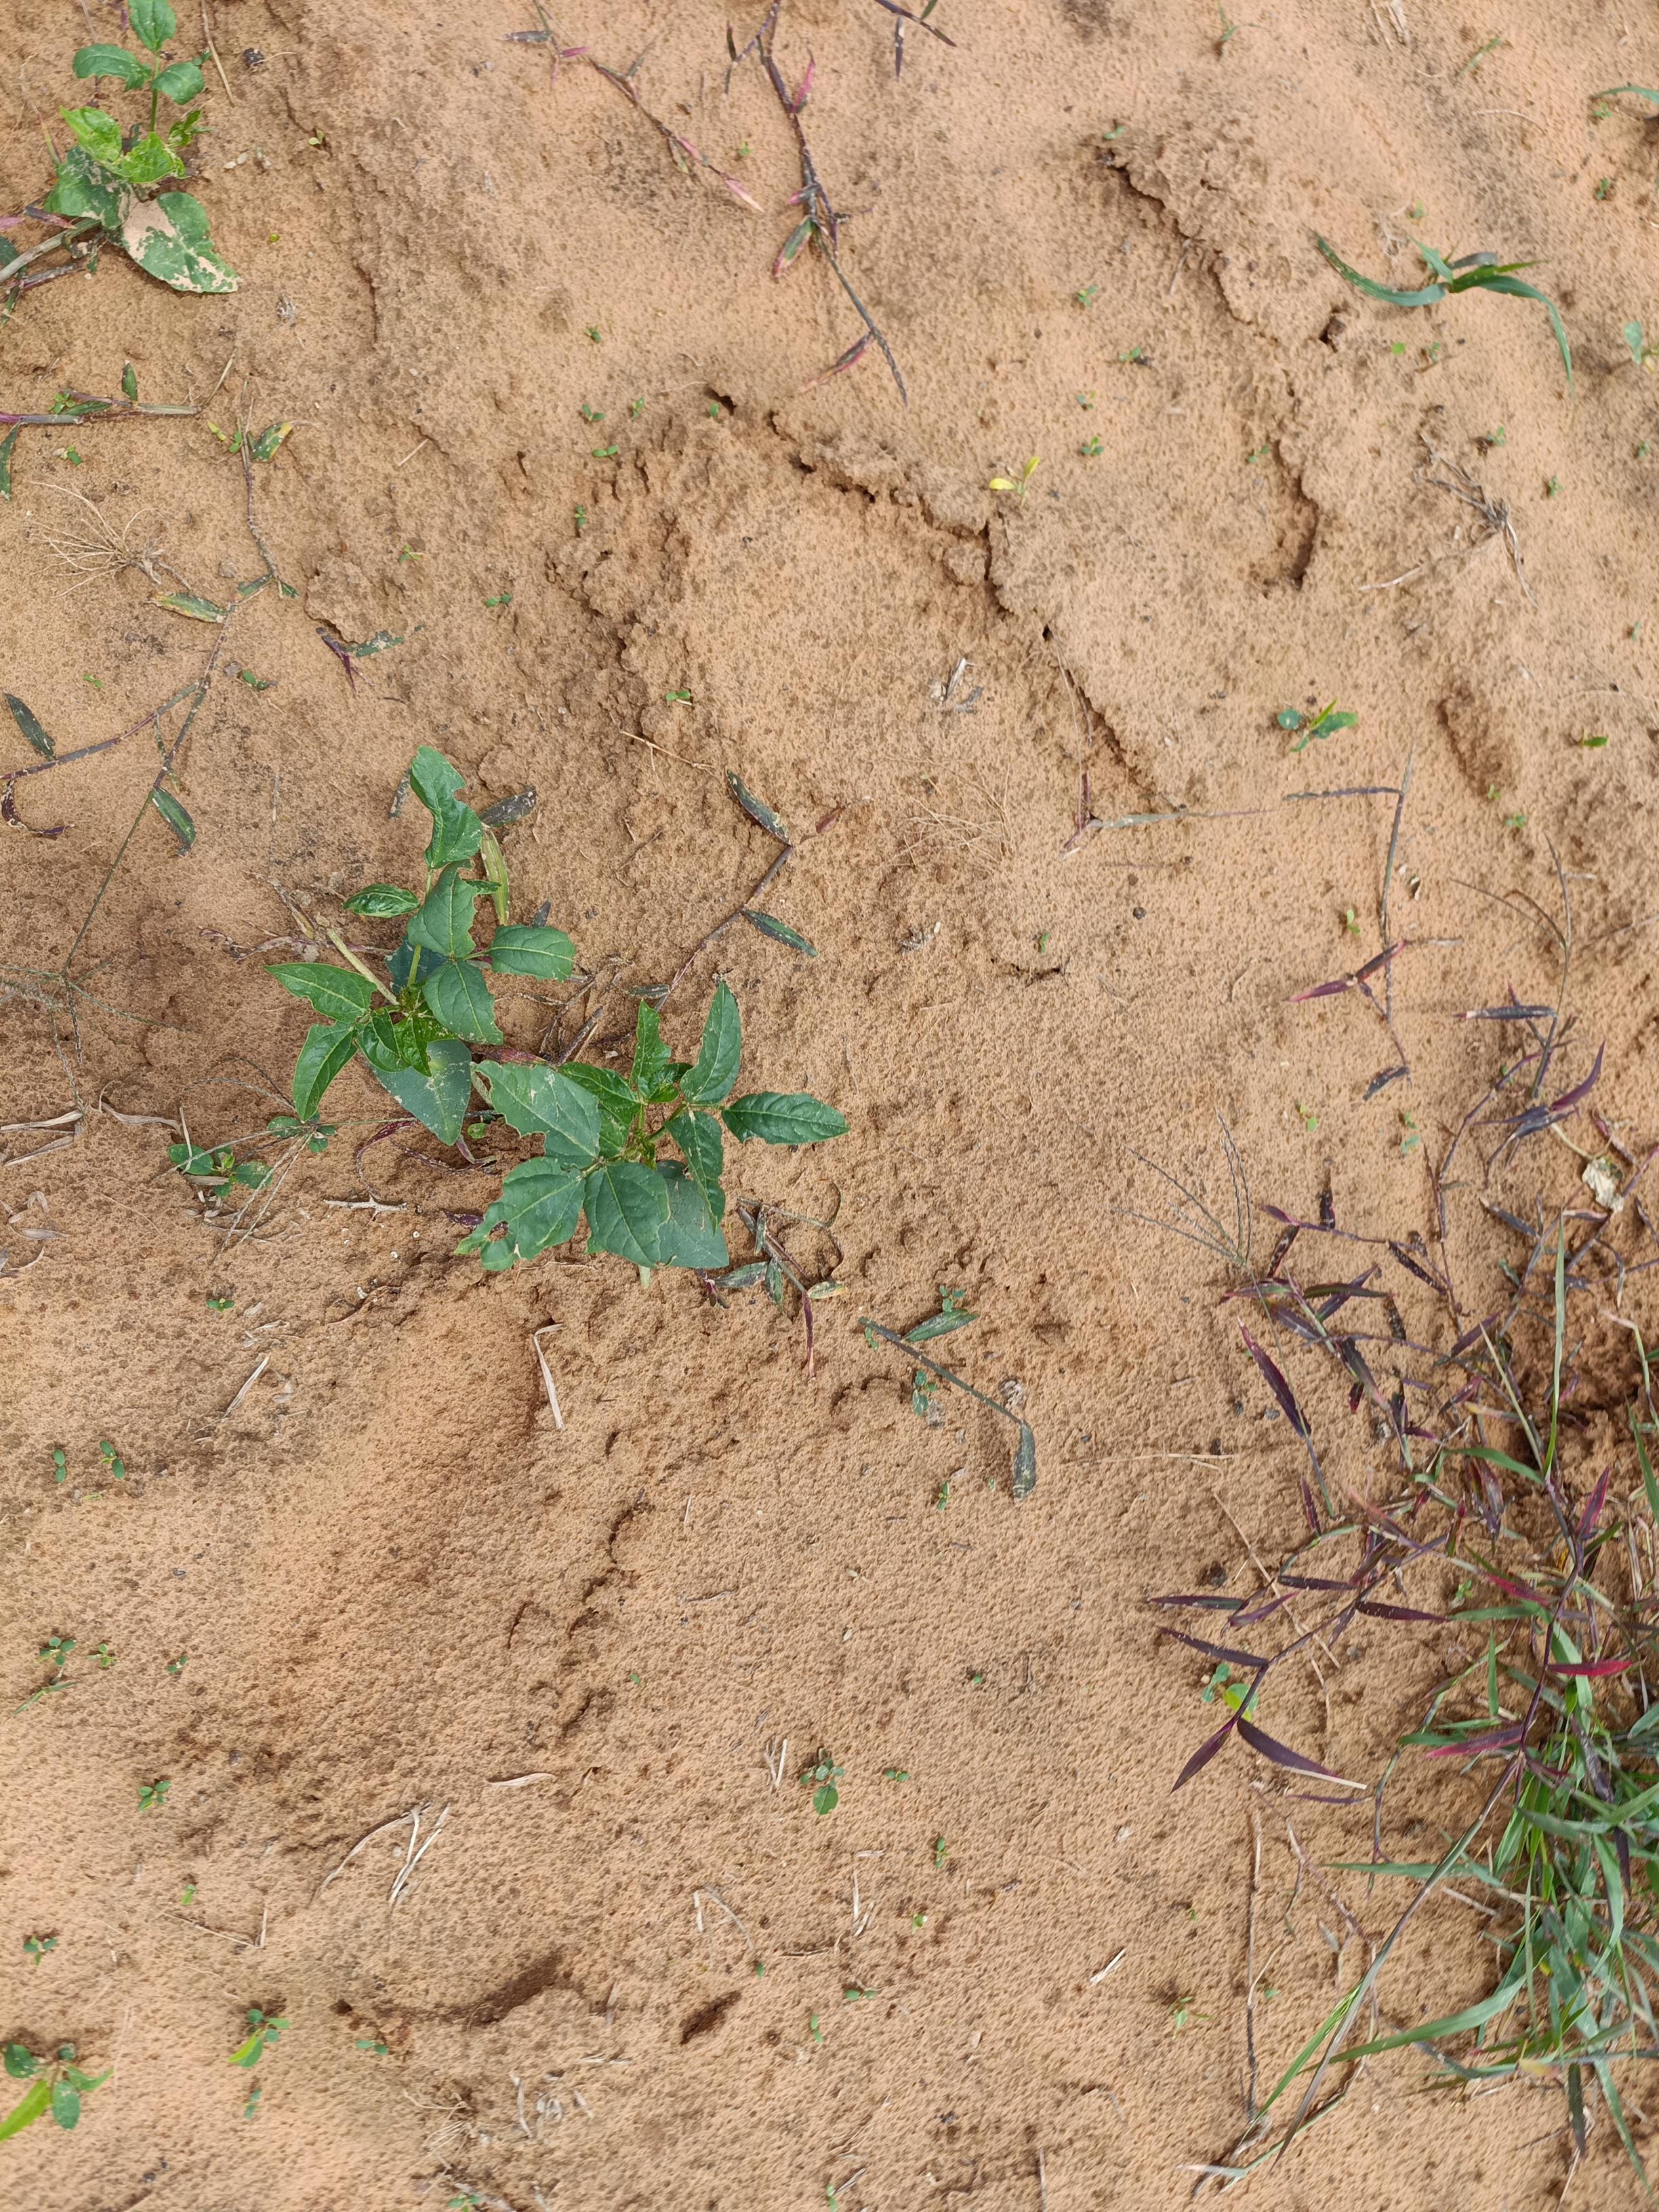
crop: cowpea
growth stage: emergence
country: Nigeria
